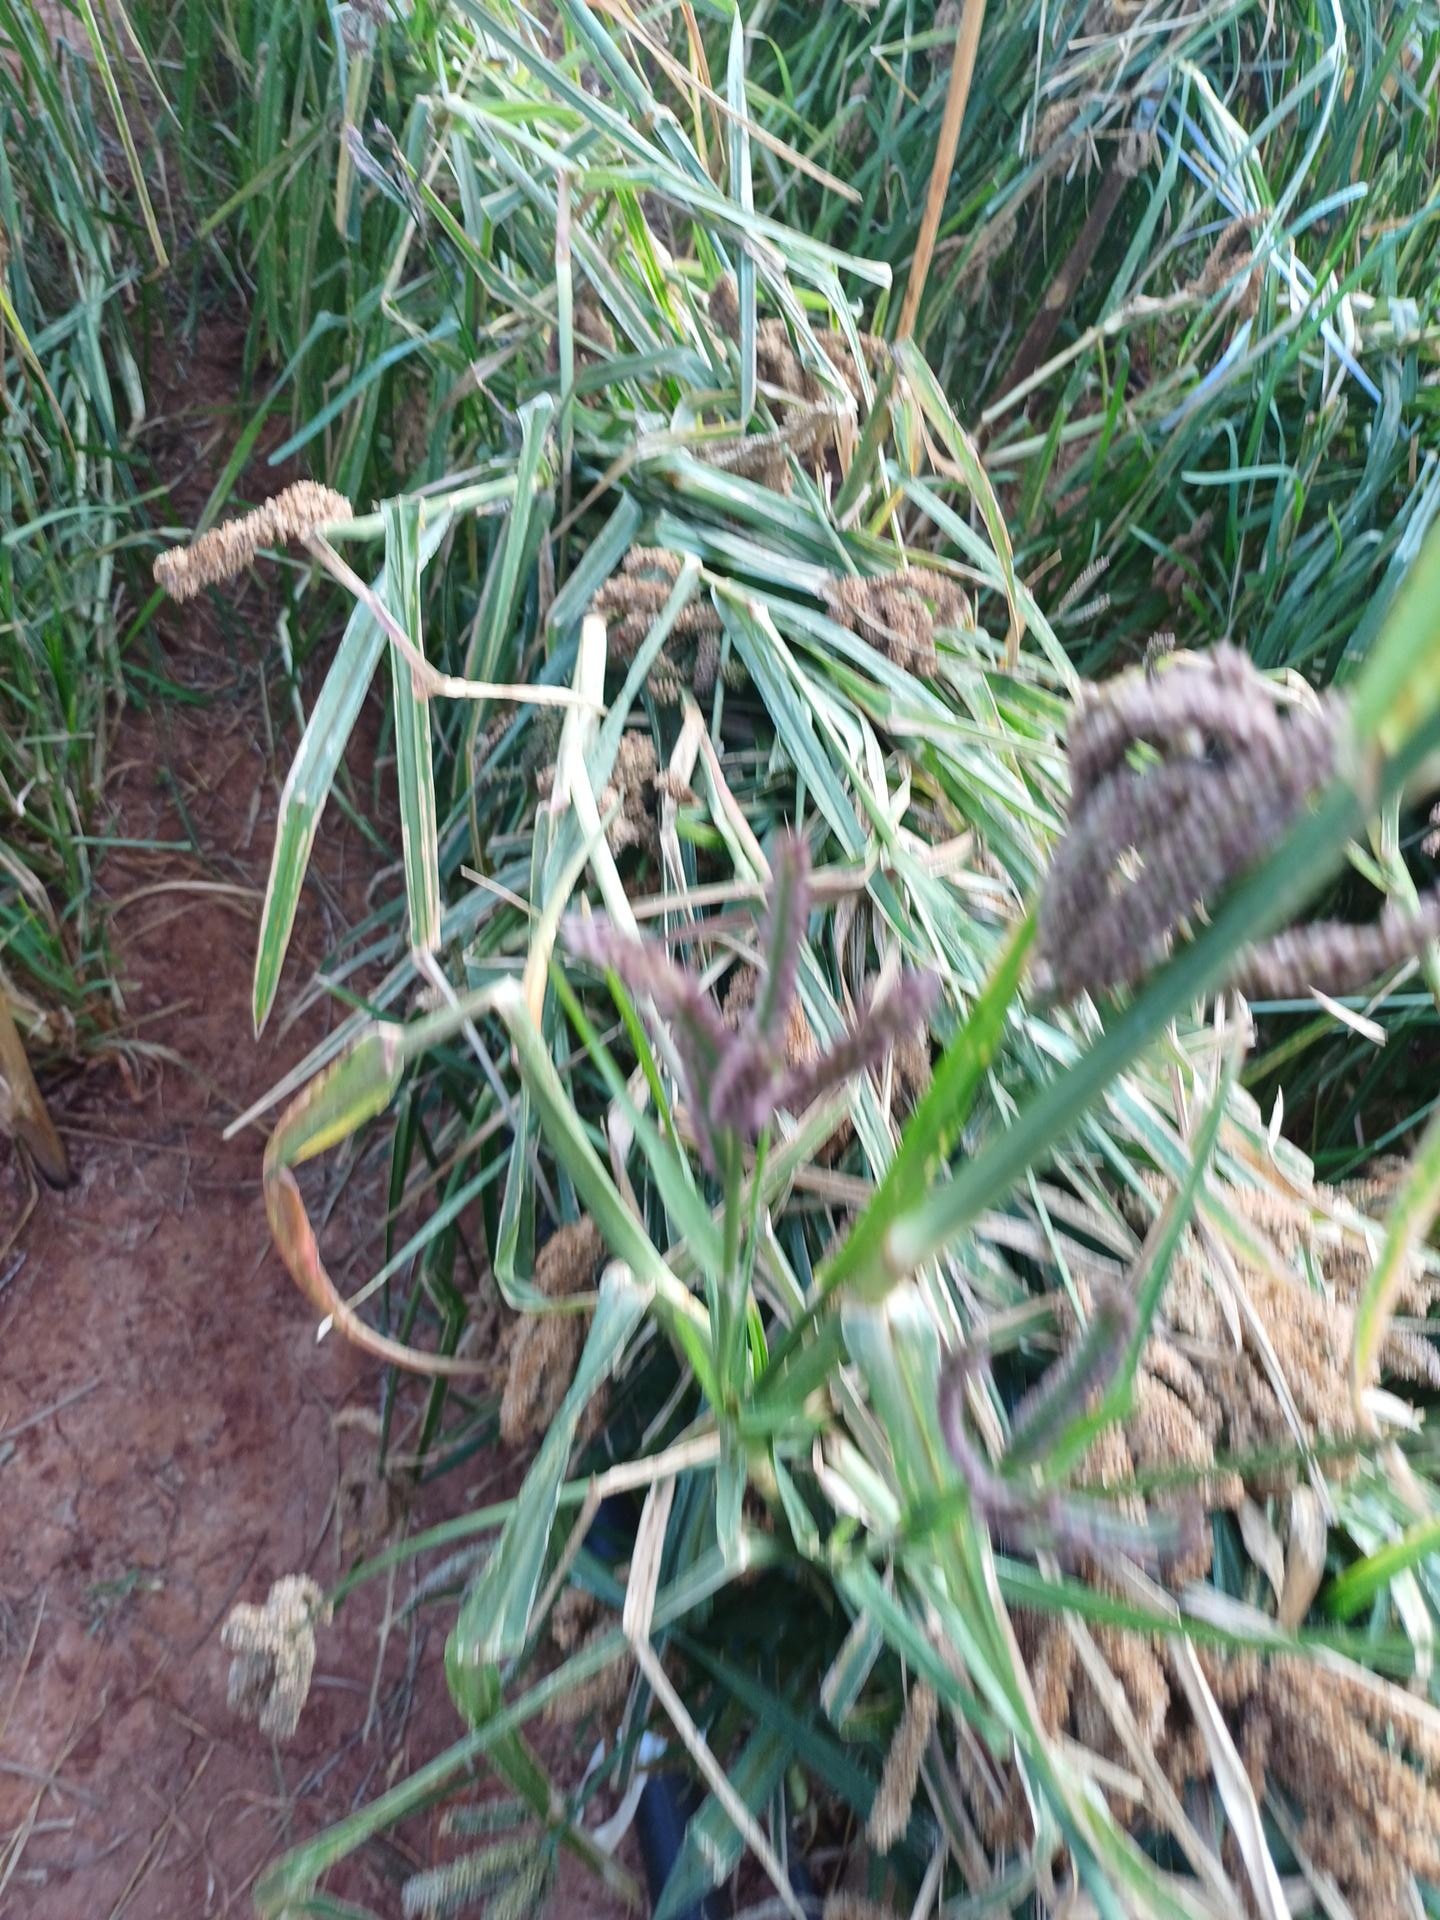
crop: finger millet
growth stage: maturity
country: Kenya
